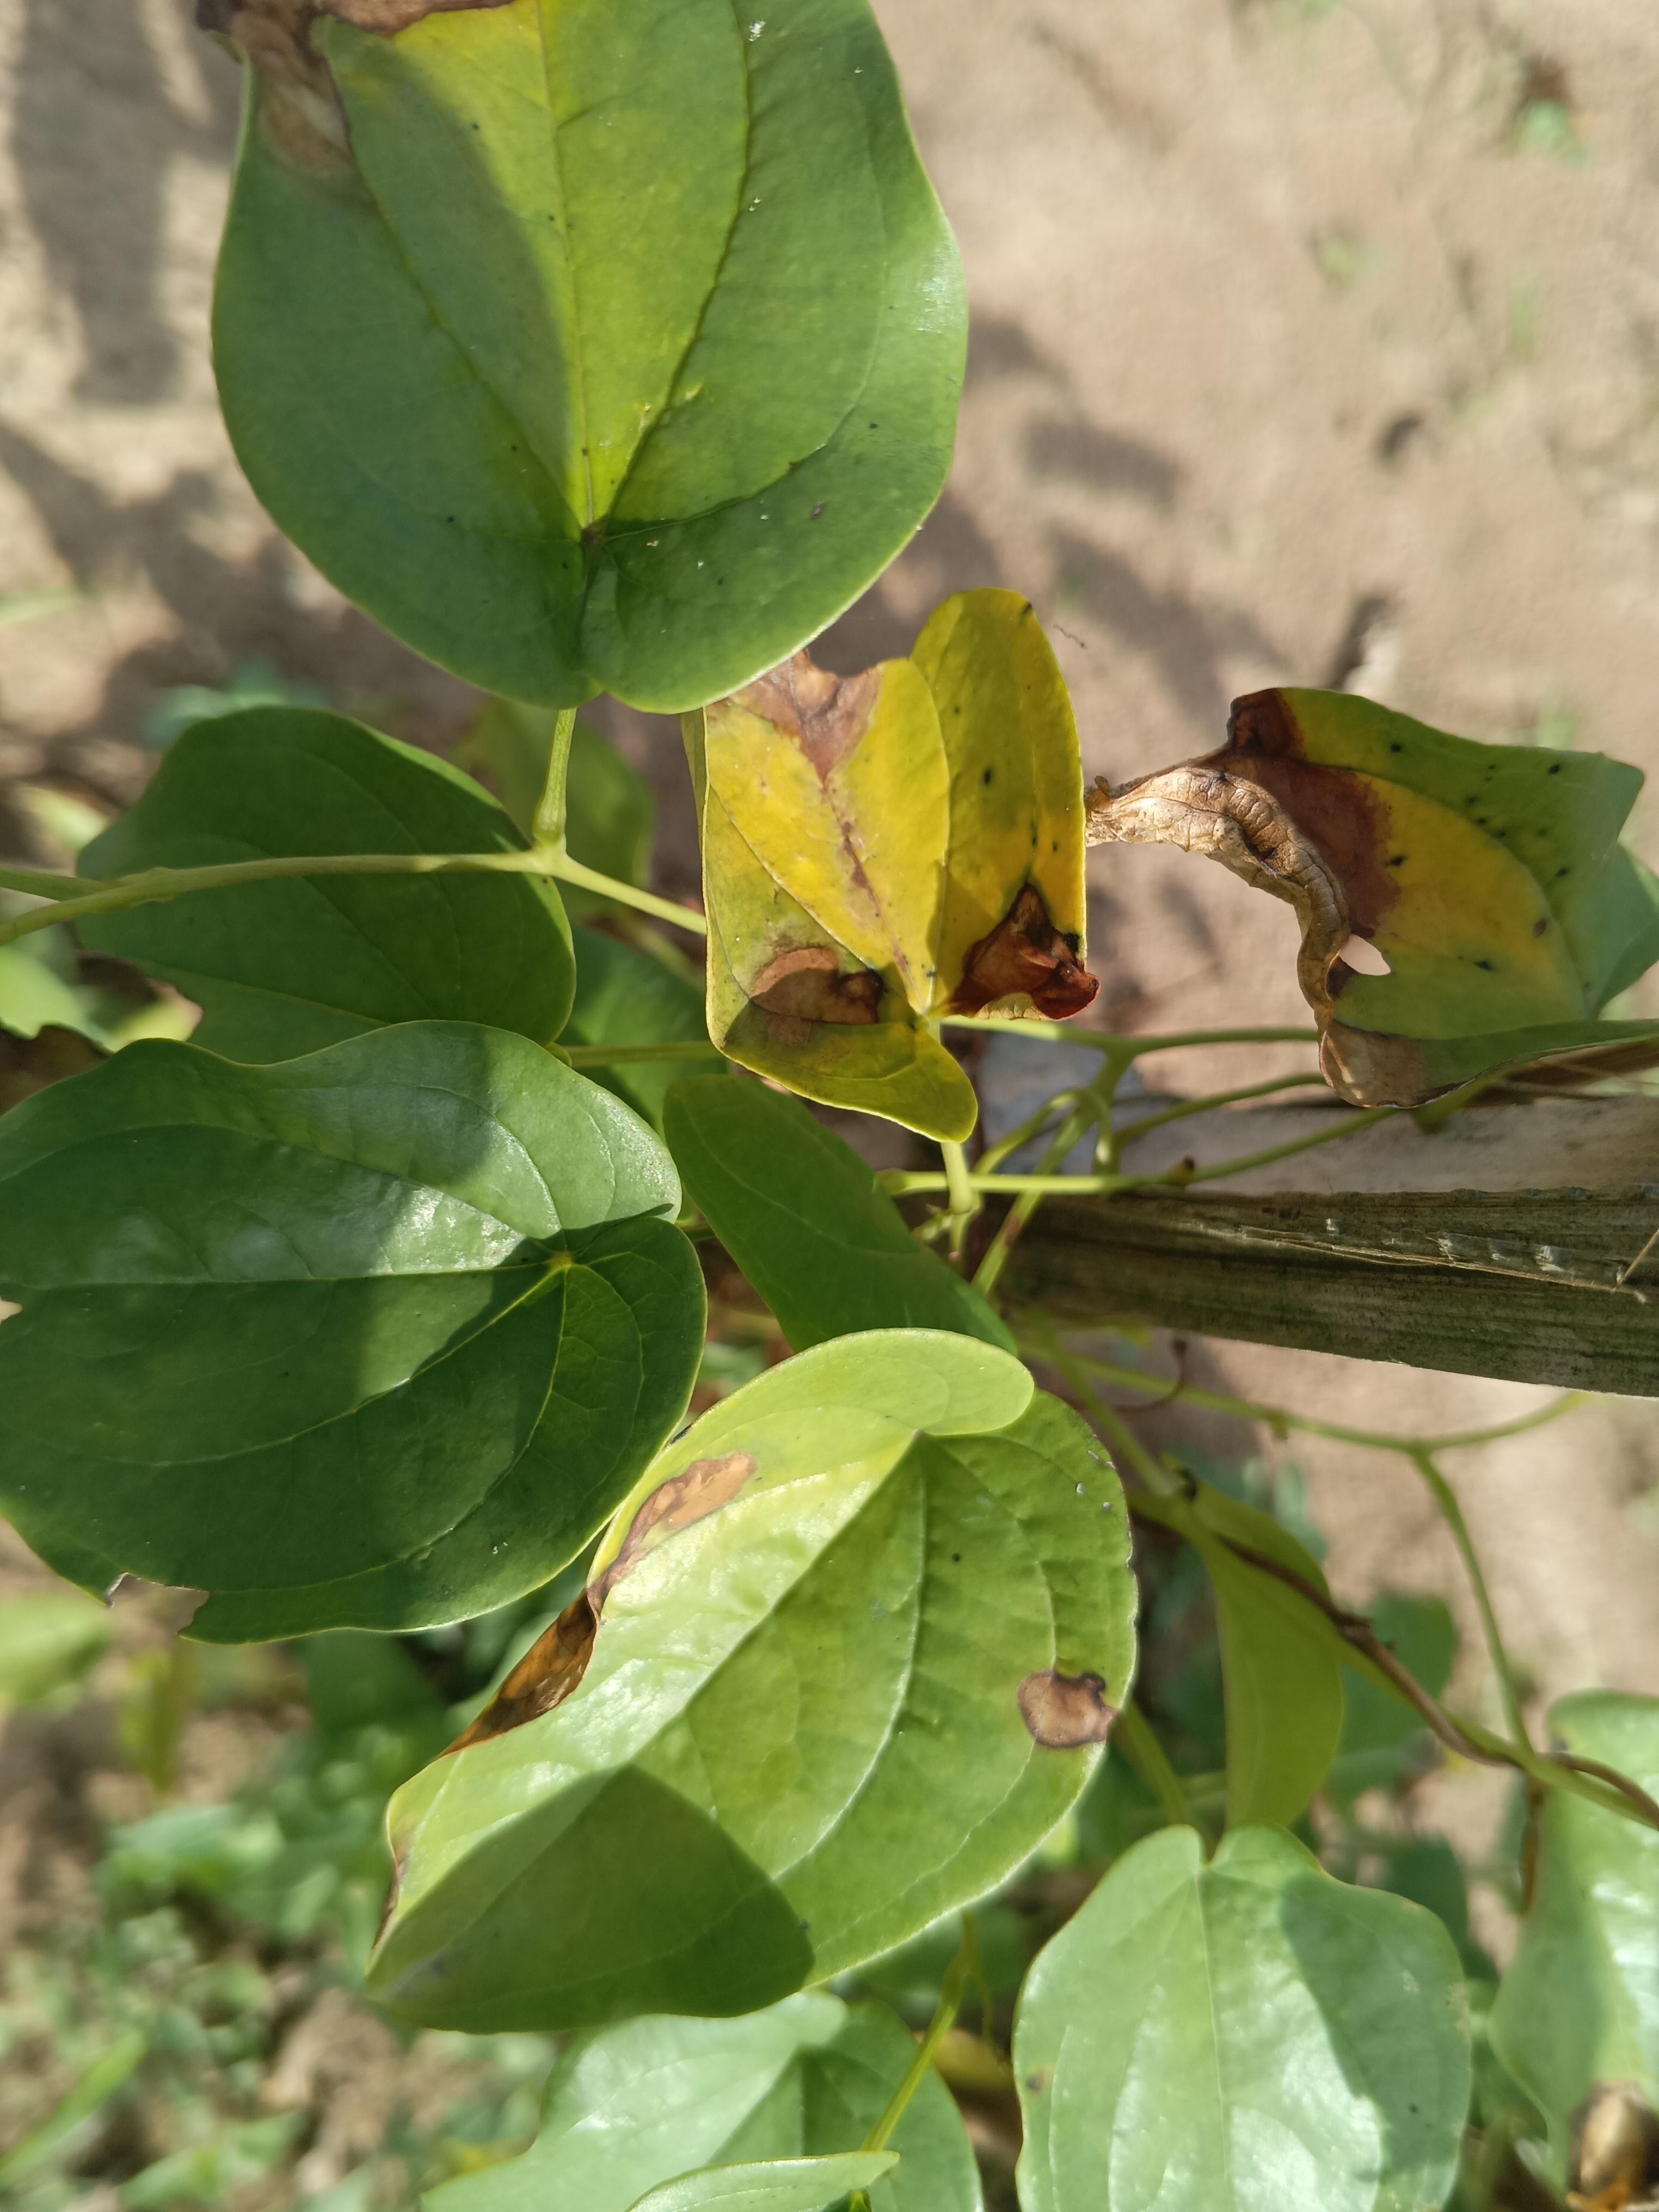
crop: yam
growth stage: maturity
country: Nigeria
